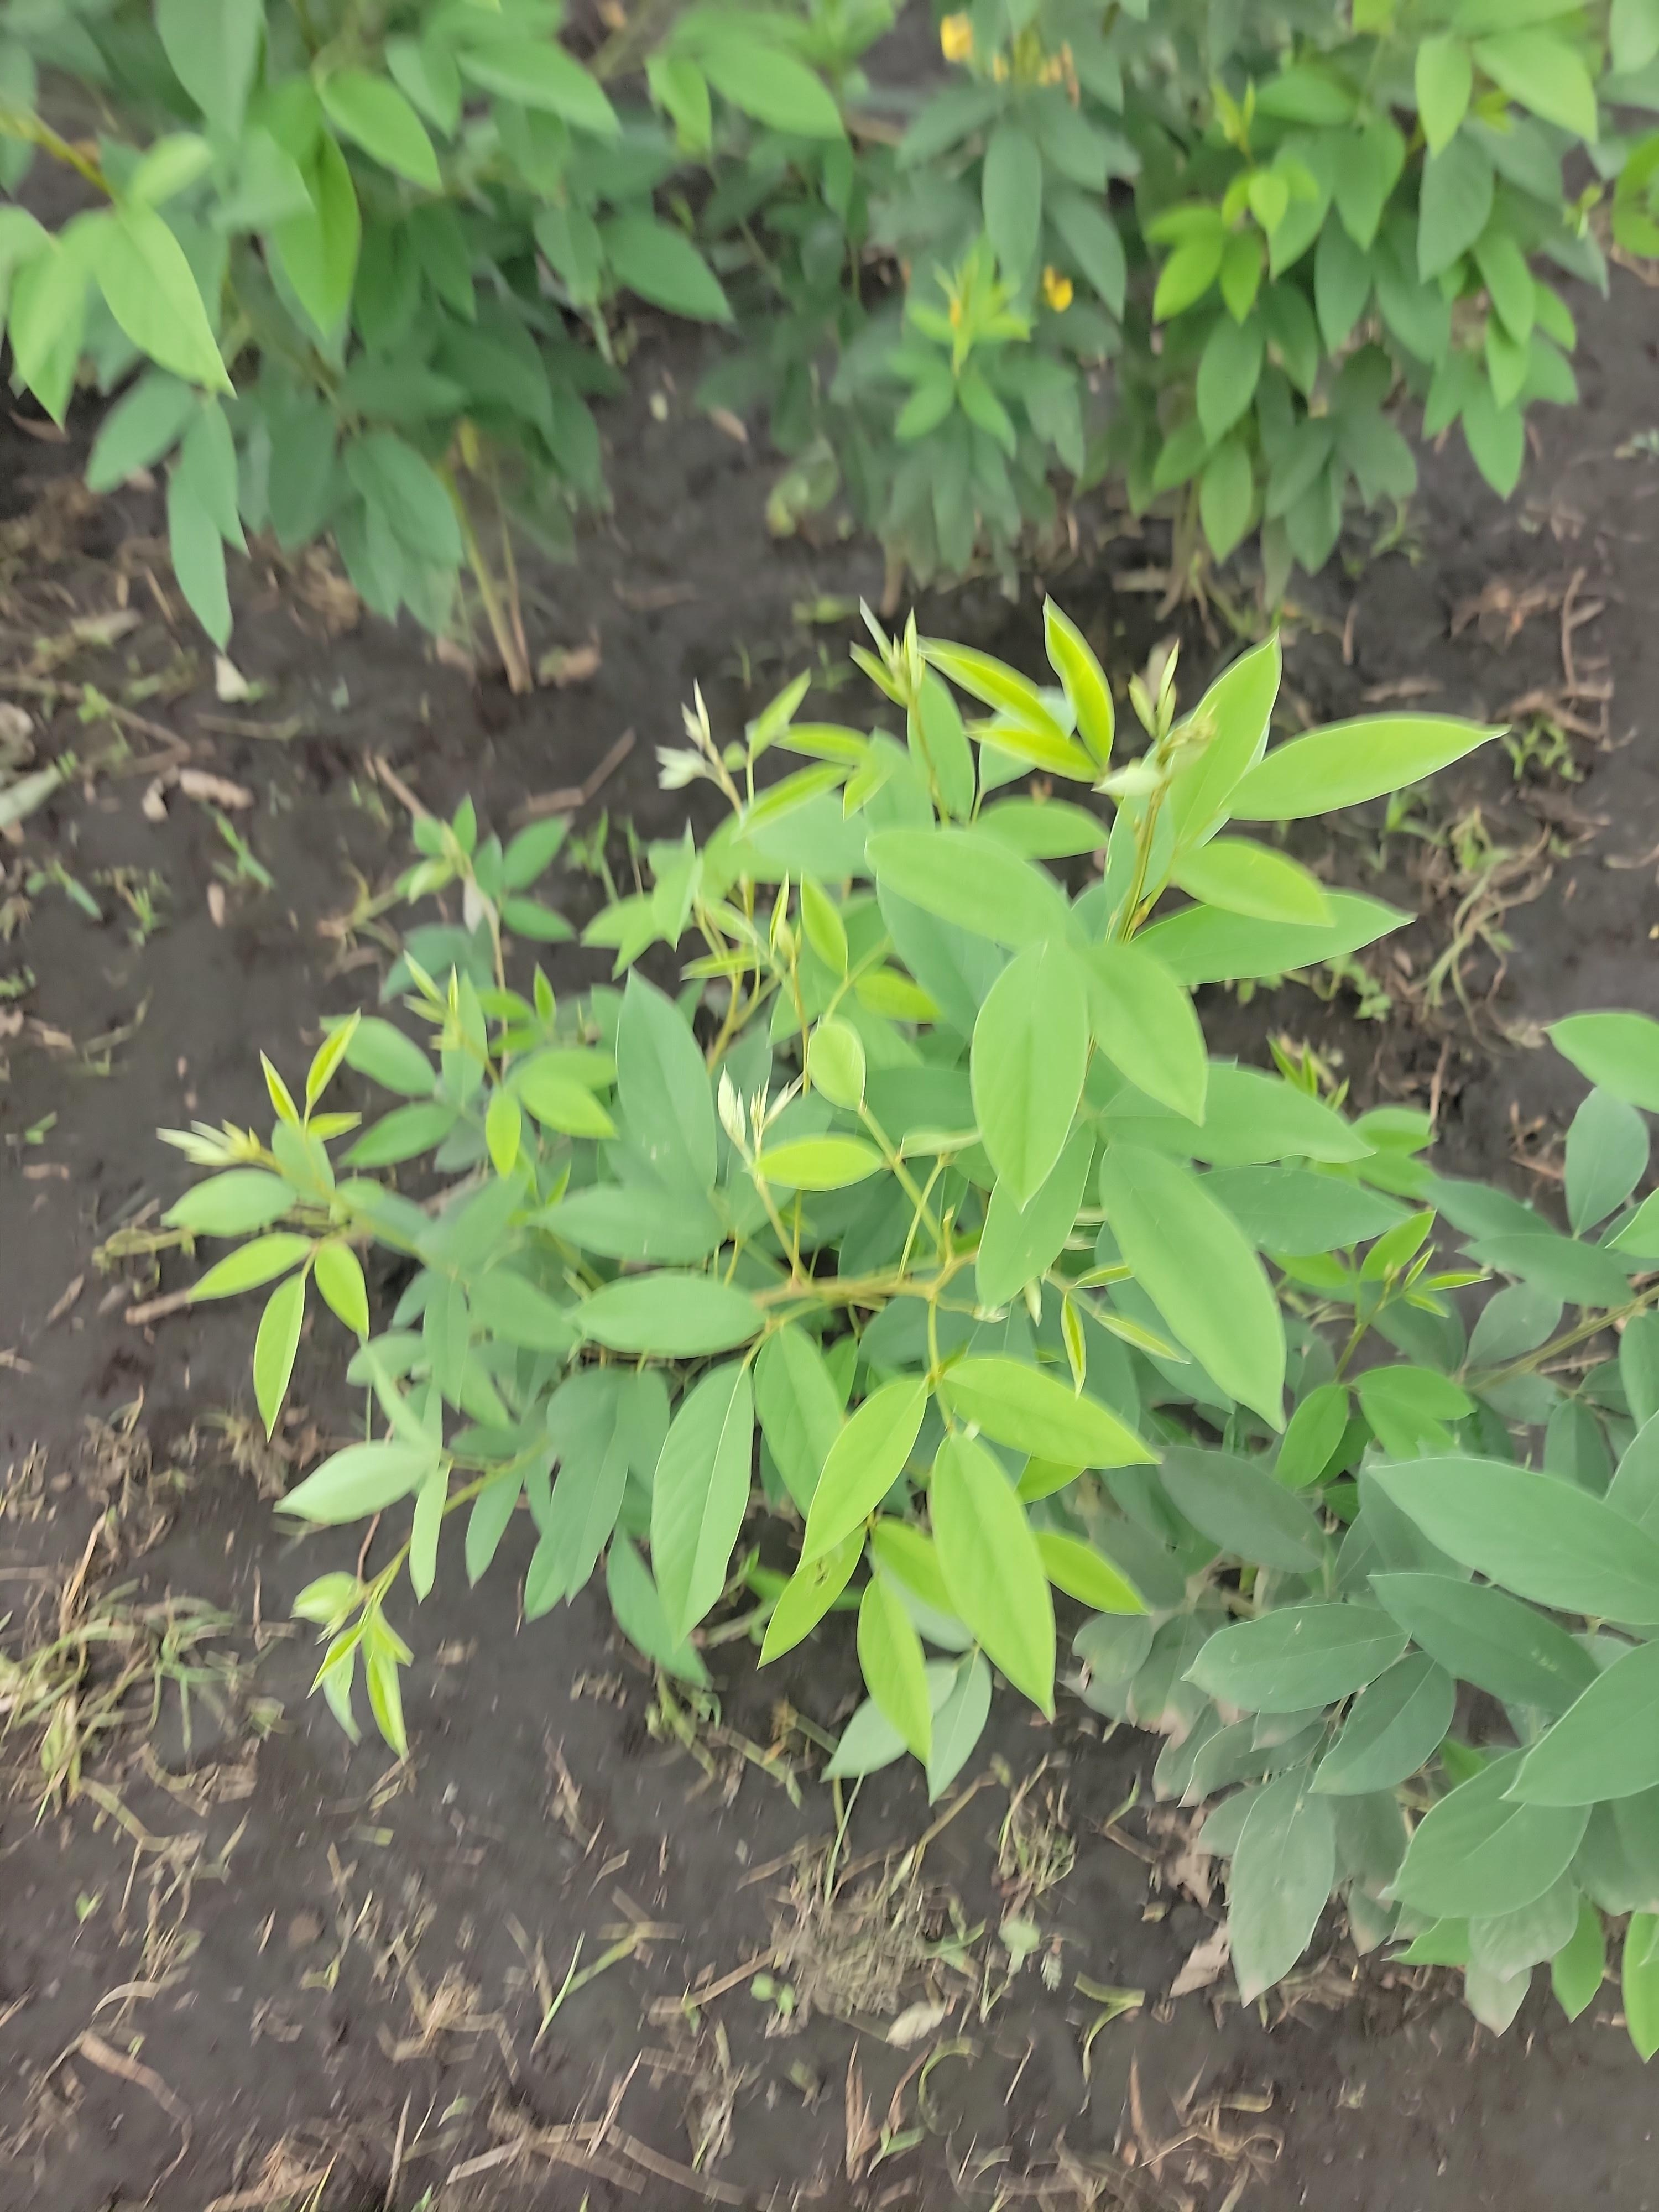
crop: pigeonpea
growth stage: vegetative
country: Tanzania
